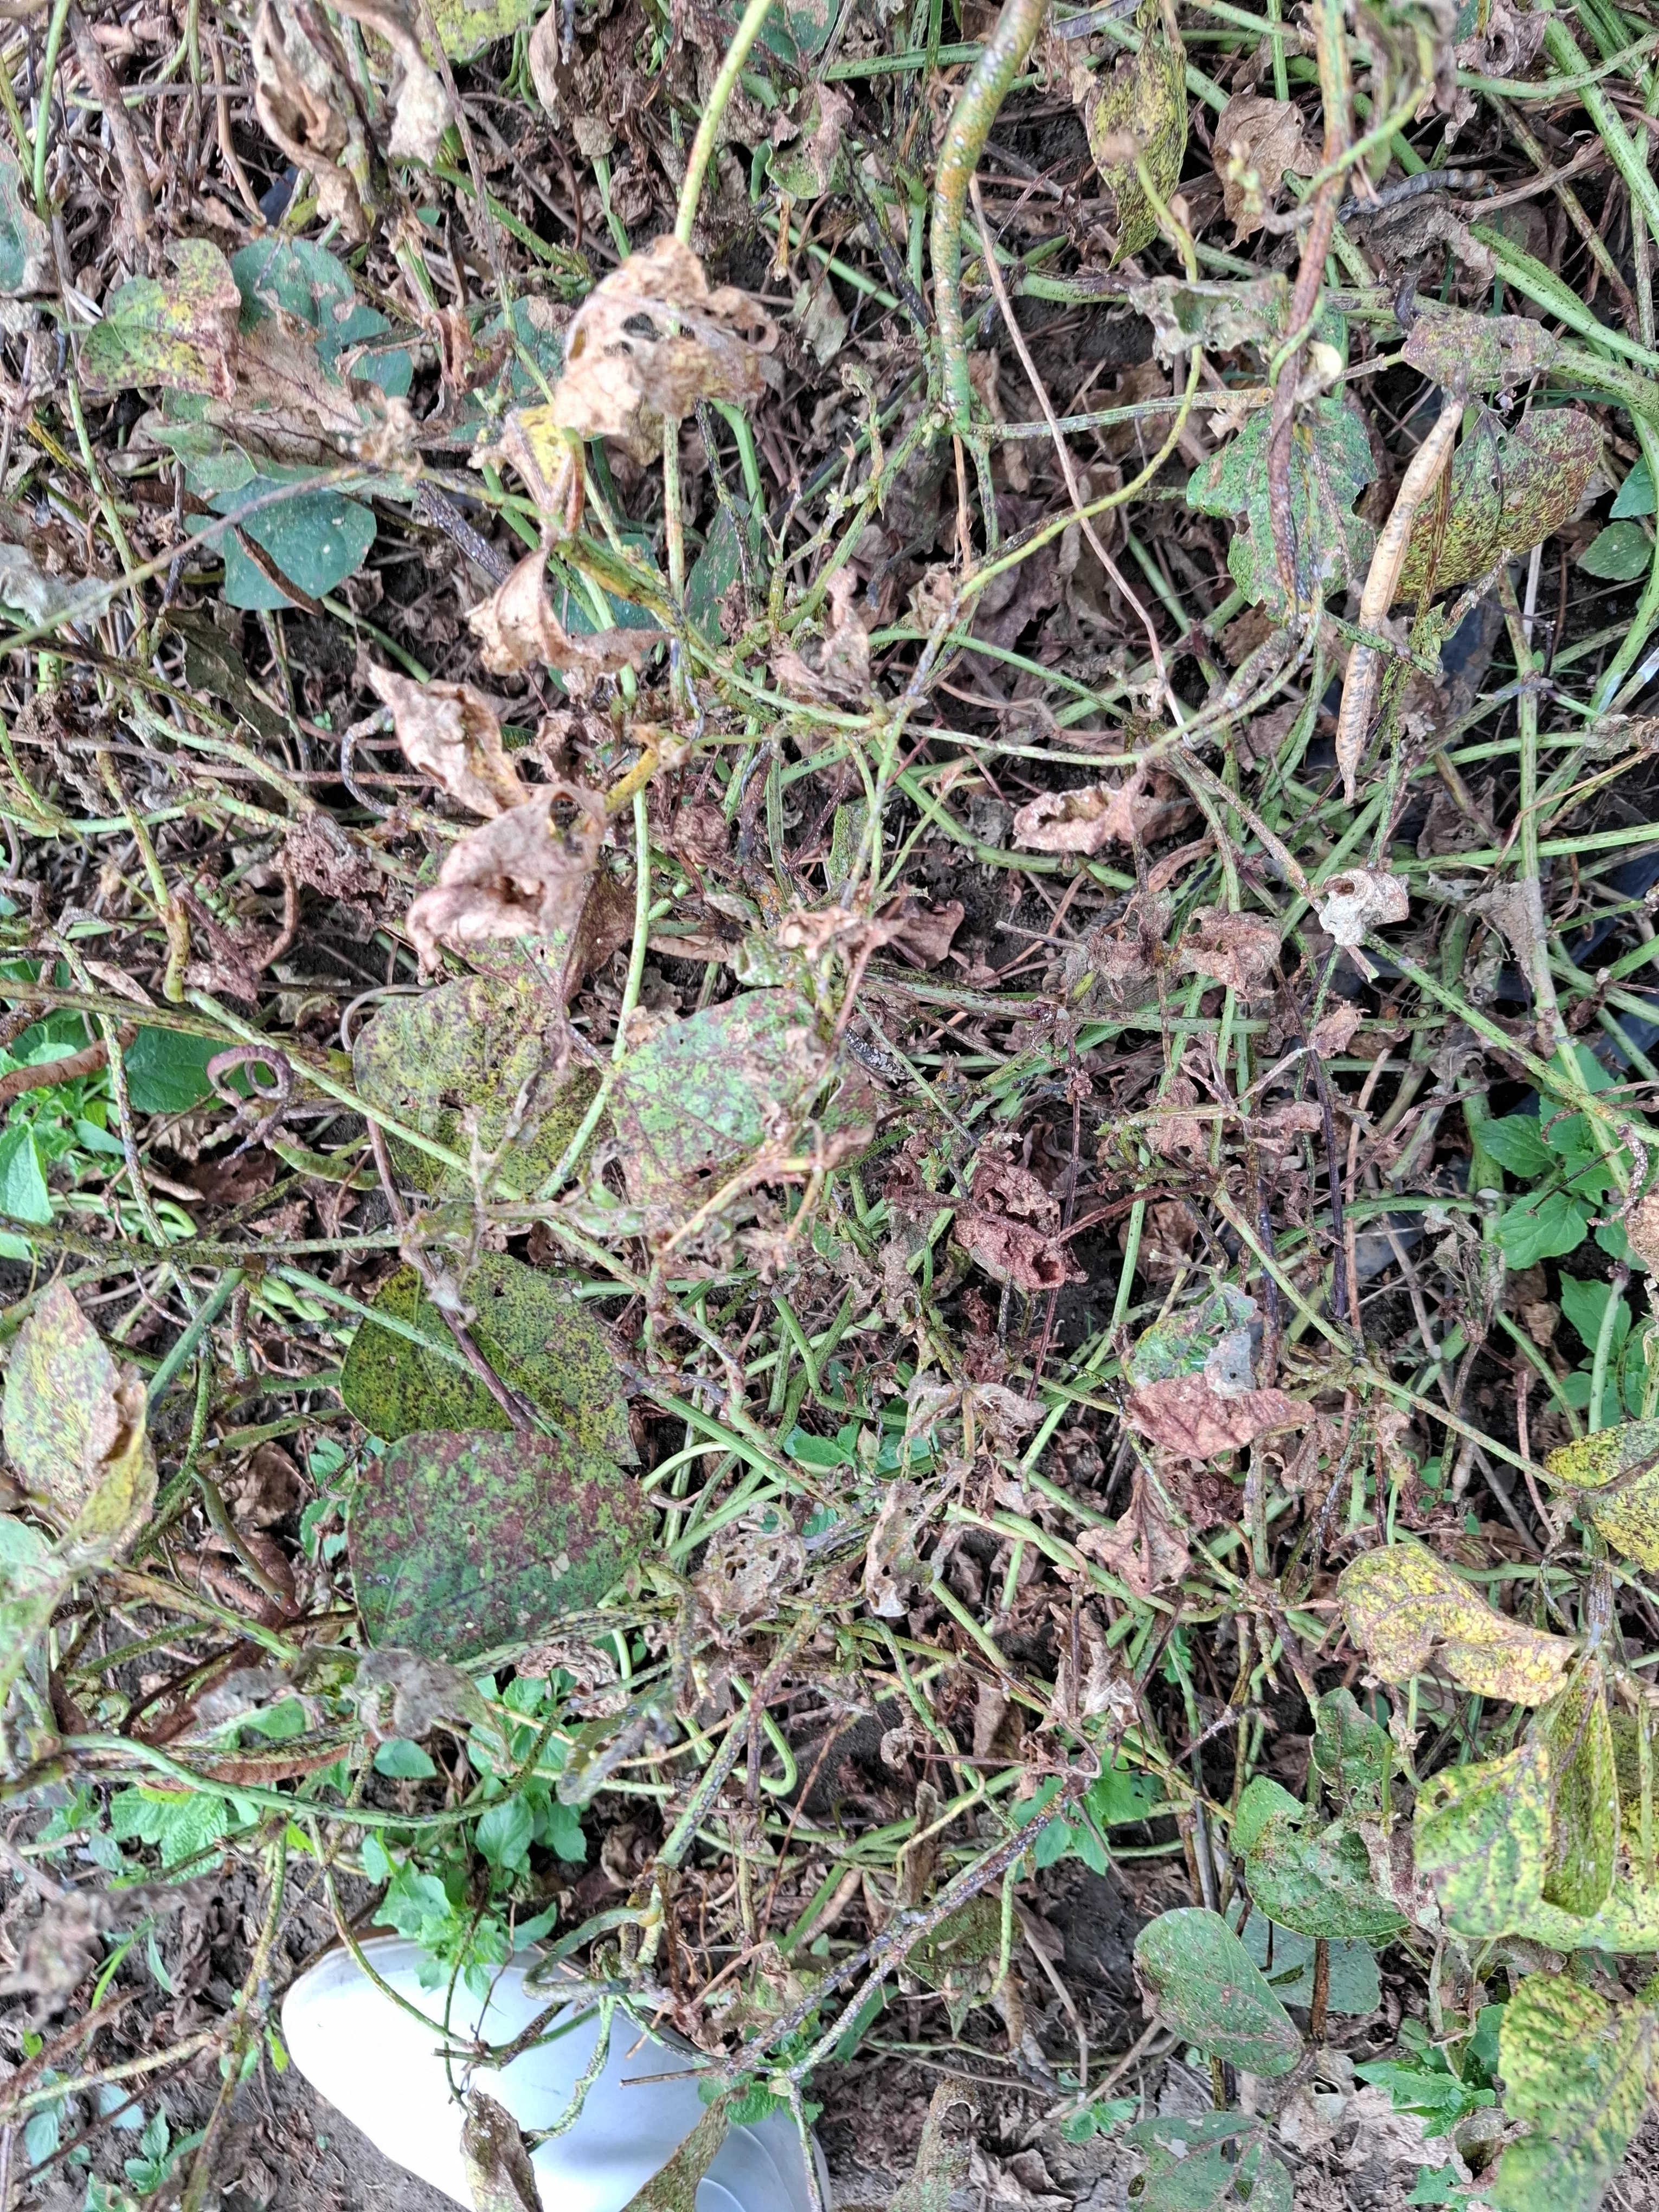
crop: cowpea
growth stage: development pod
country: Tanzania
